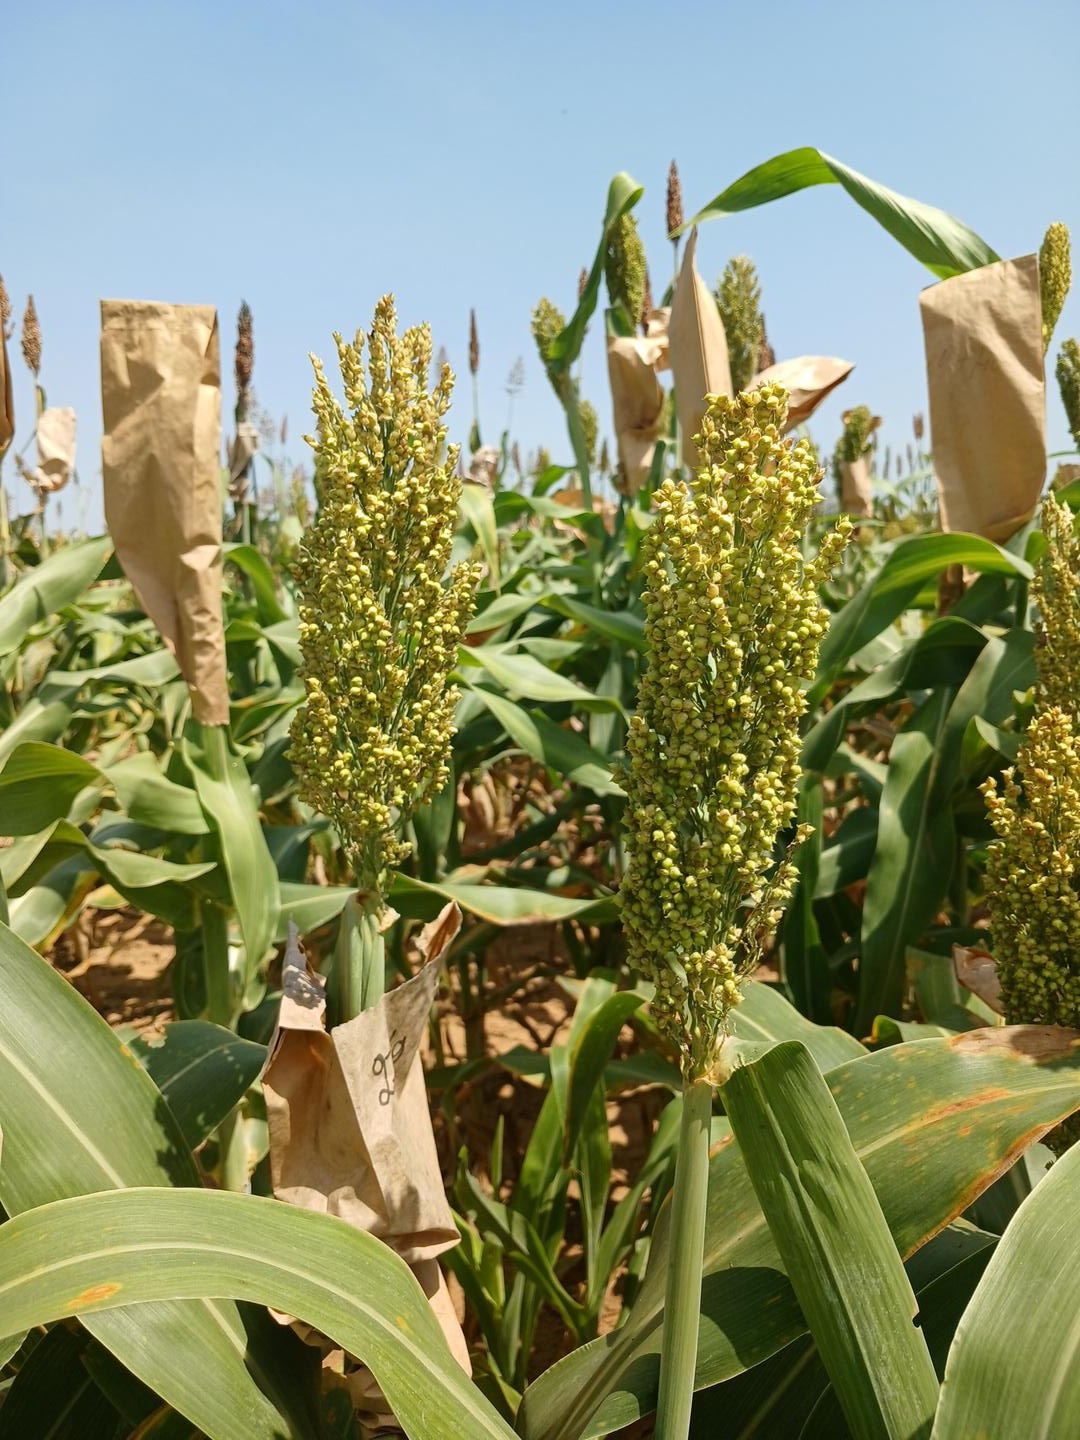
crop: sorghum
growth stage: filling grain
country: Senegal
